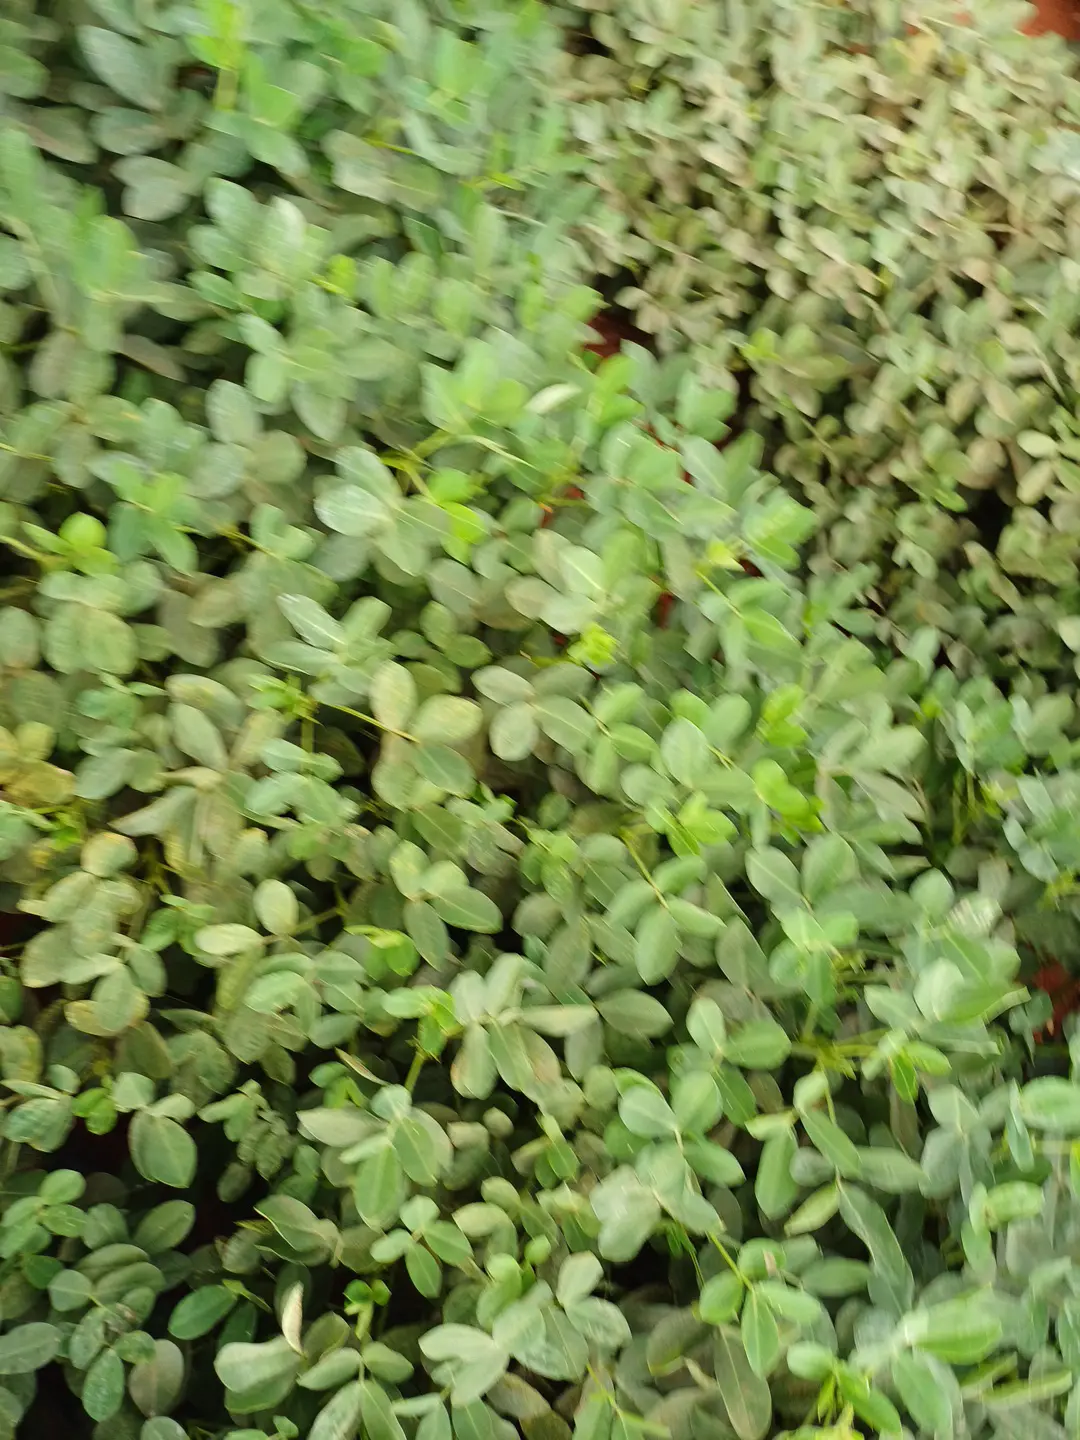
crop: groundnut
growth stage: pegging
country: Kenya
